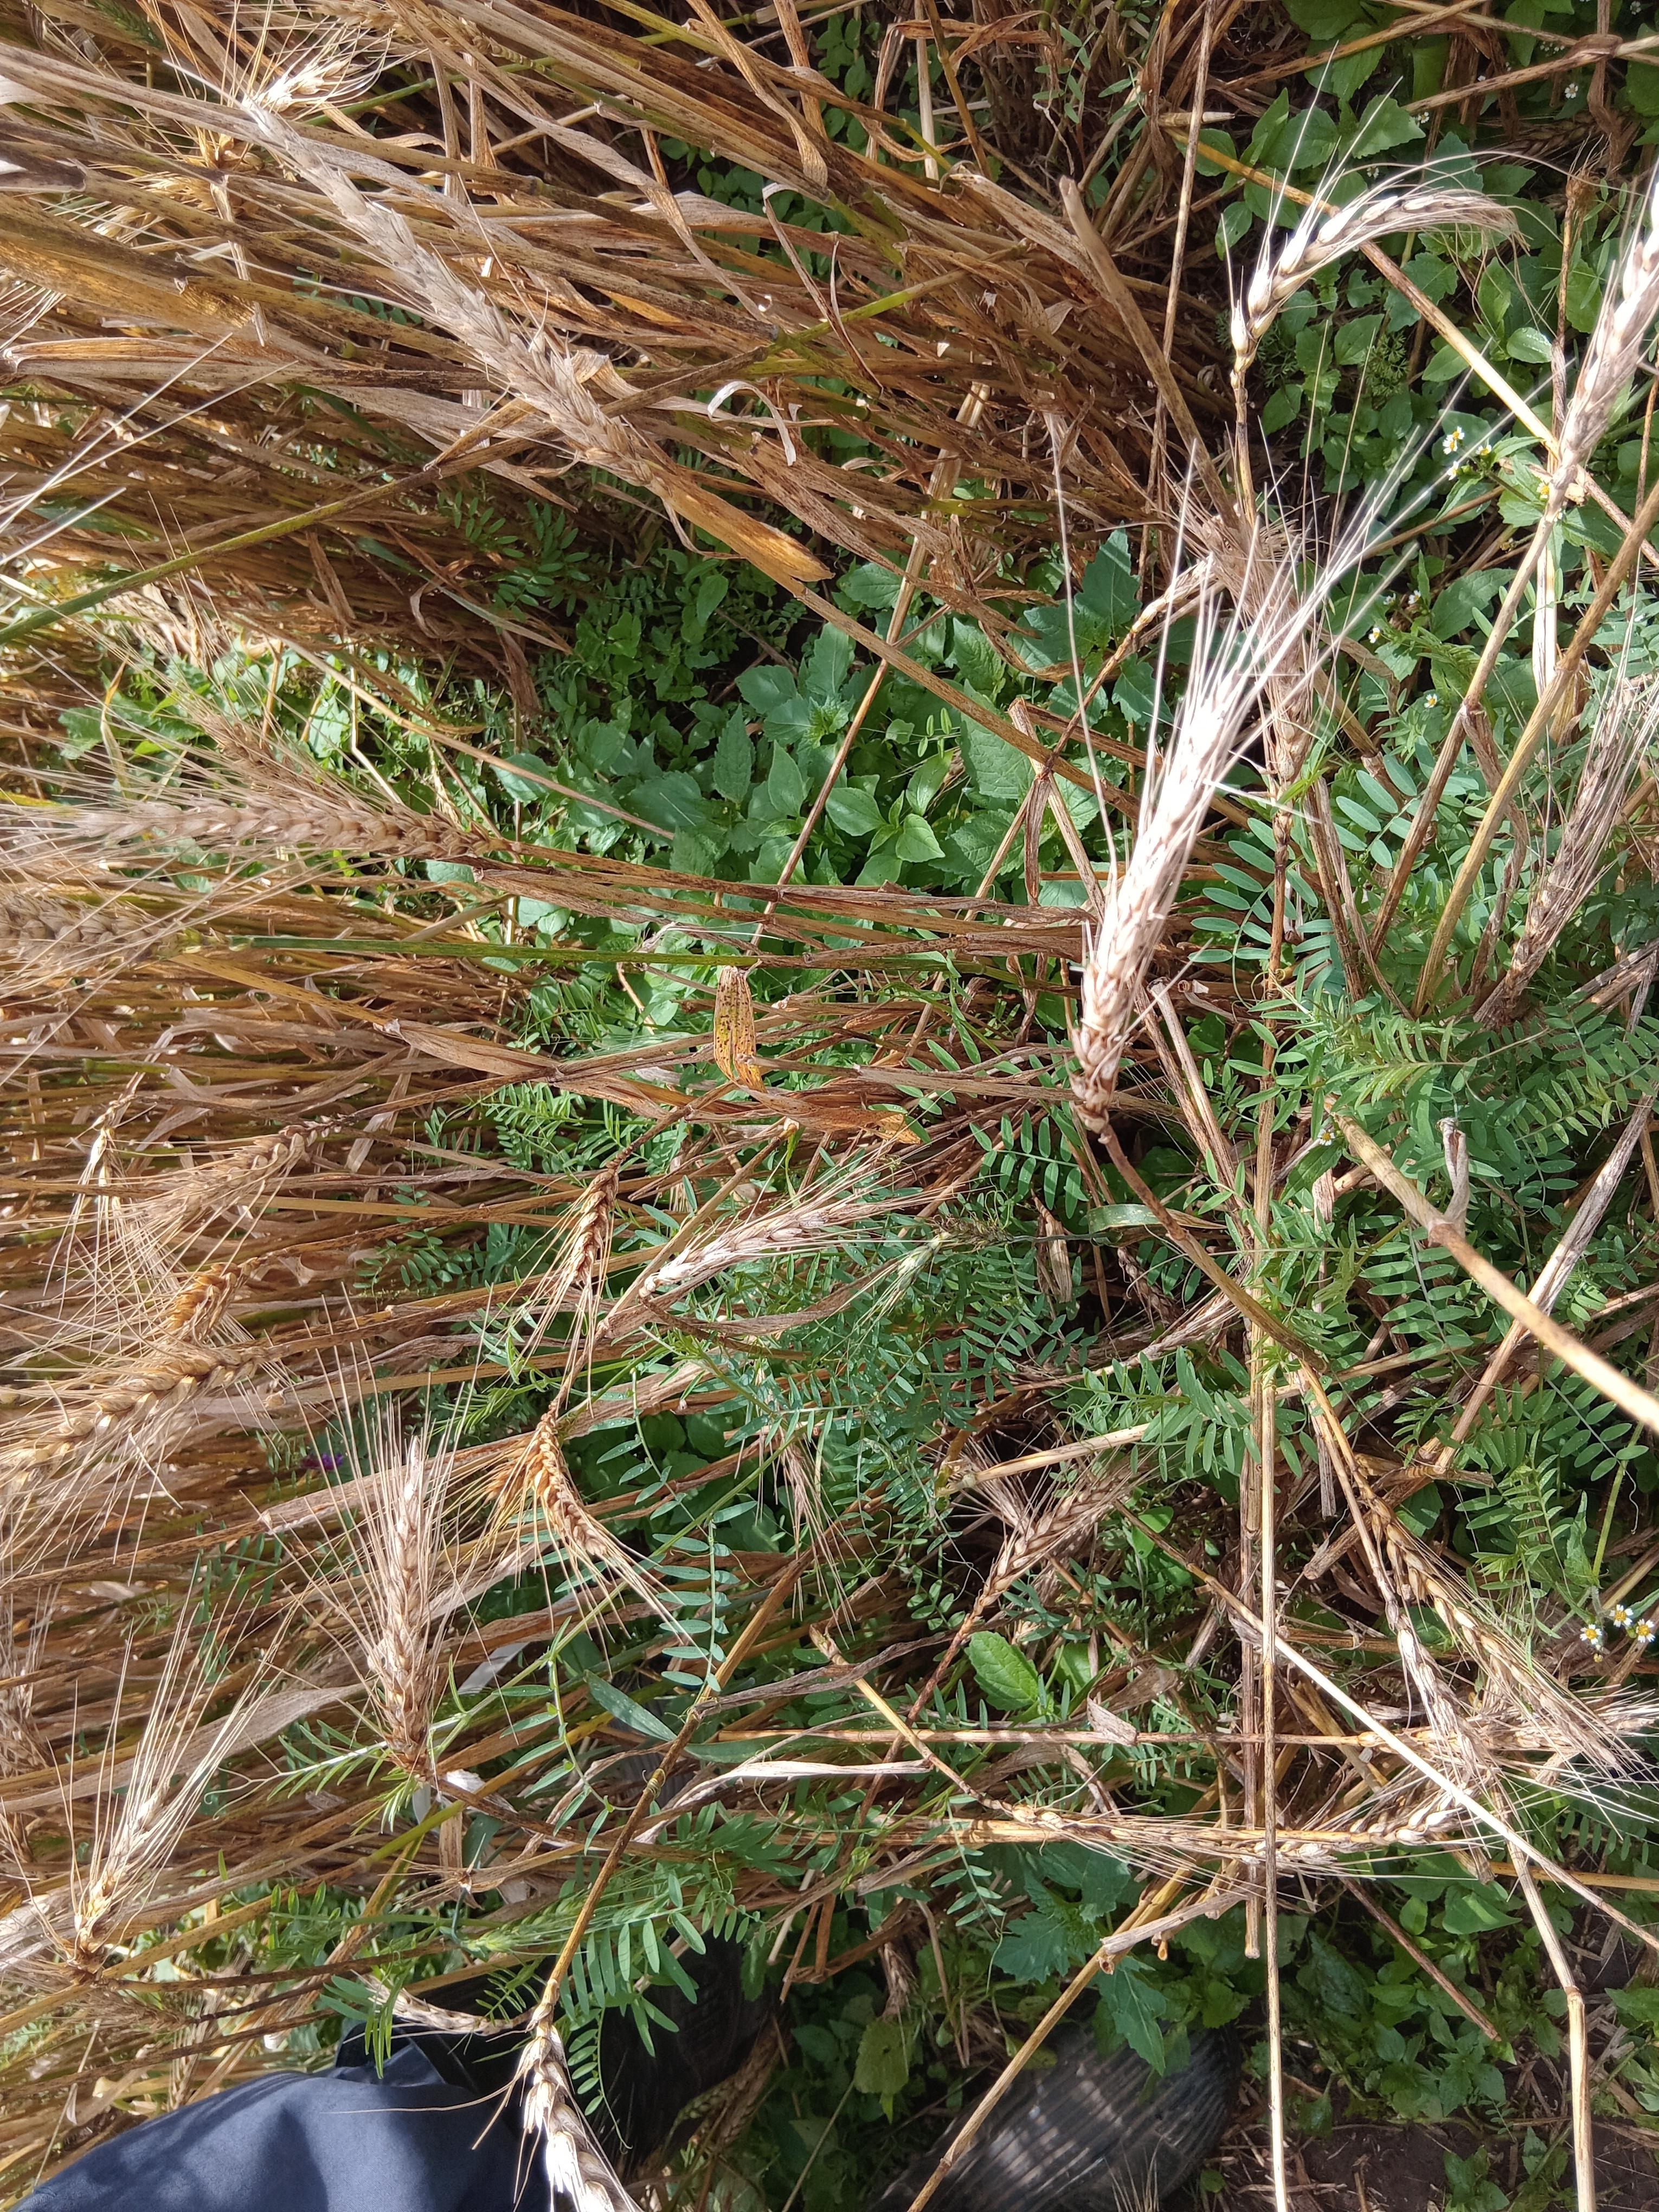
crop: wheat
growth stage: maturity
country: Kenya
